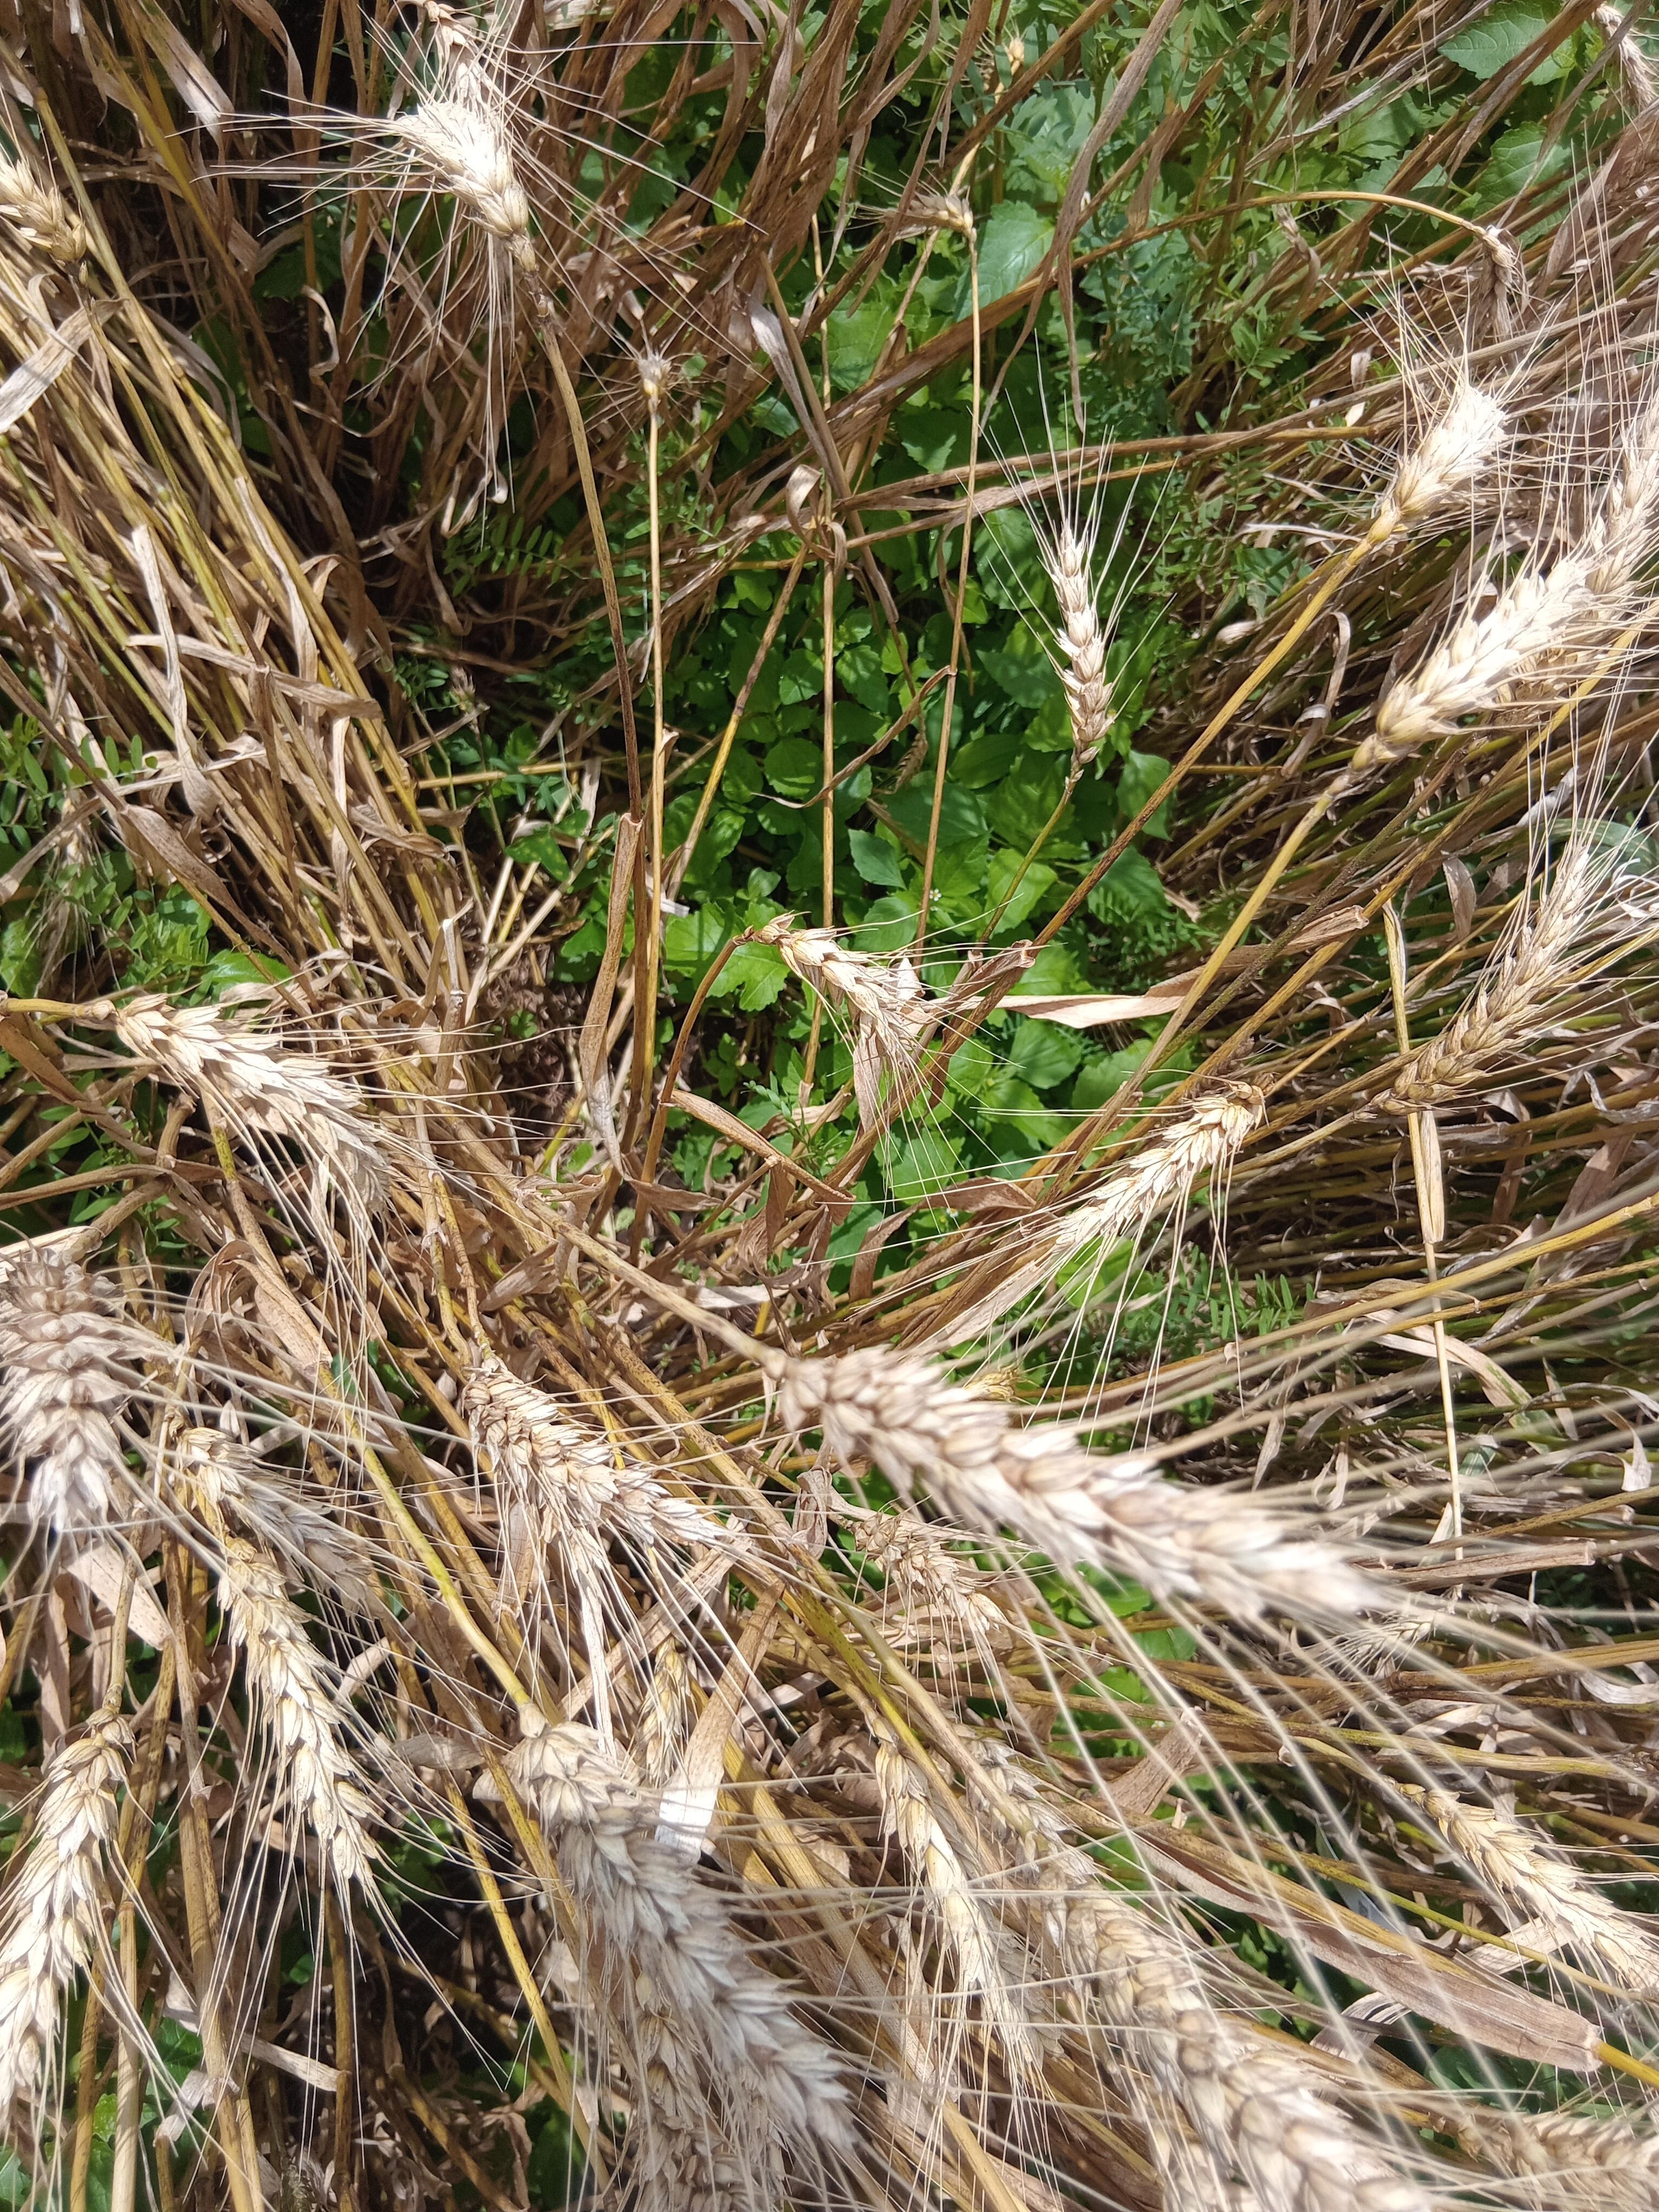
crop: wheat
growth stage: maturity
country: Kenya
